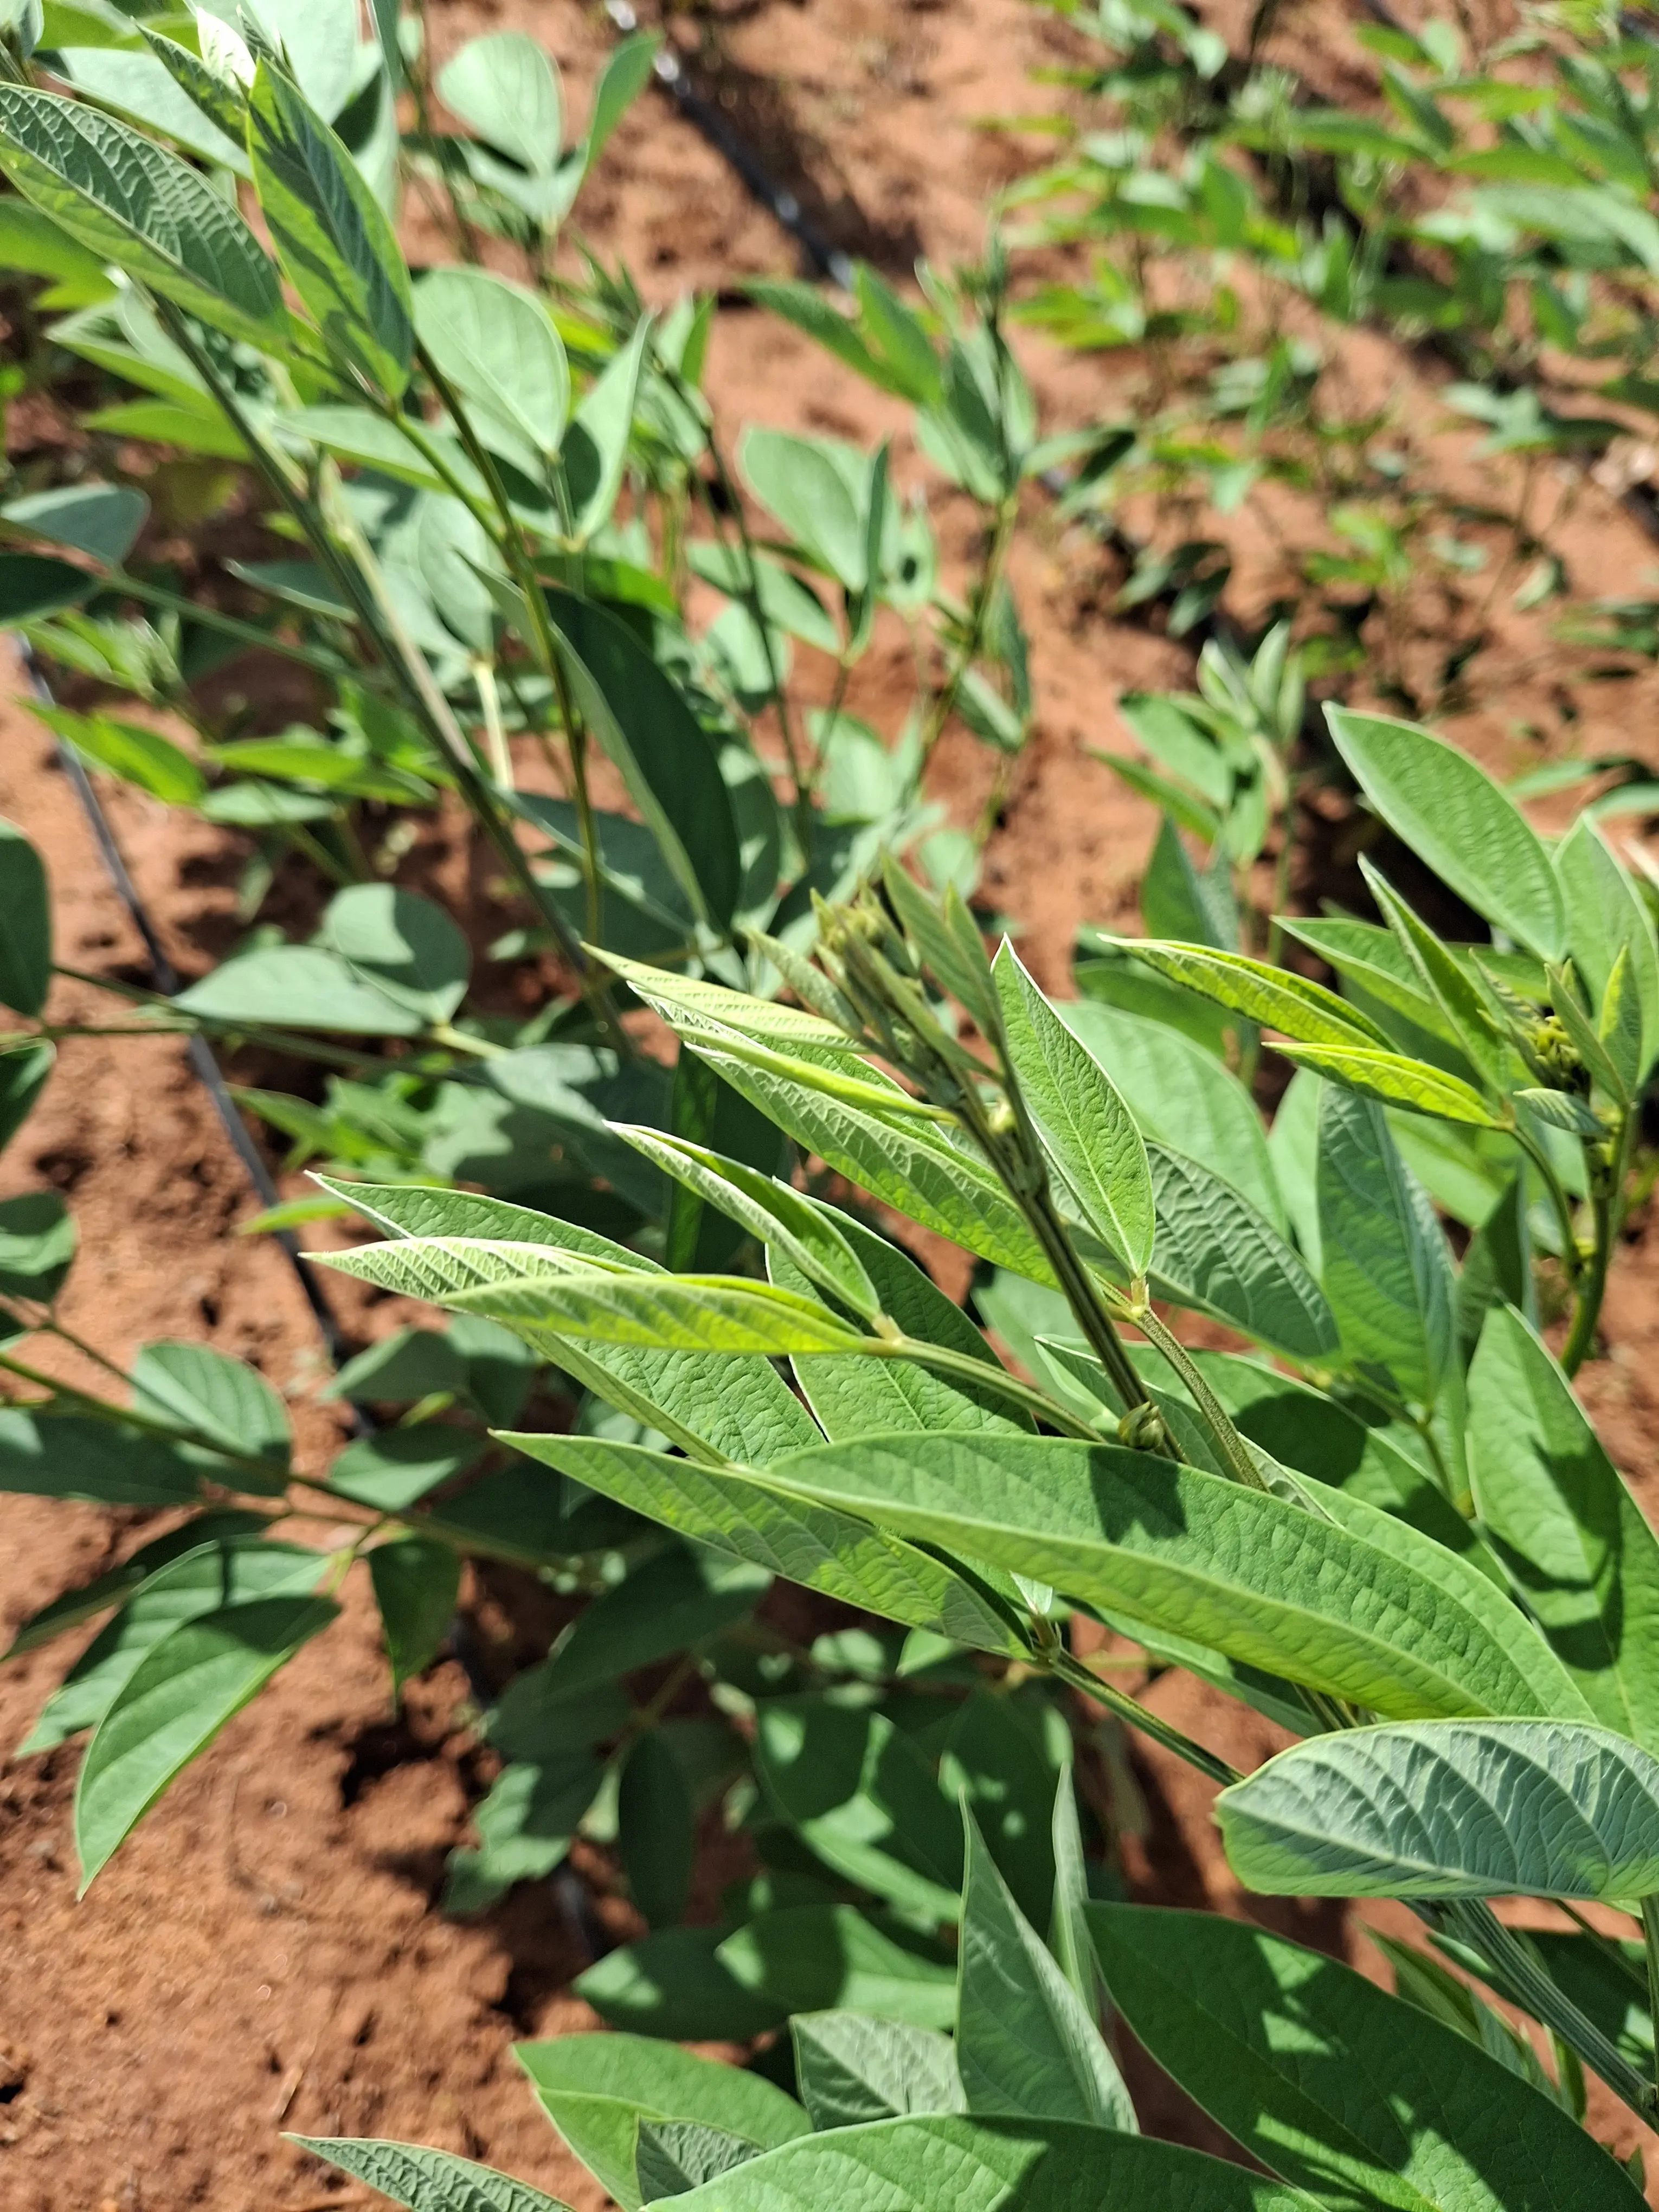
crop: pigeonpea
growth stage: vegetative
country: Kenya
